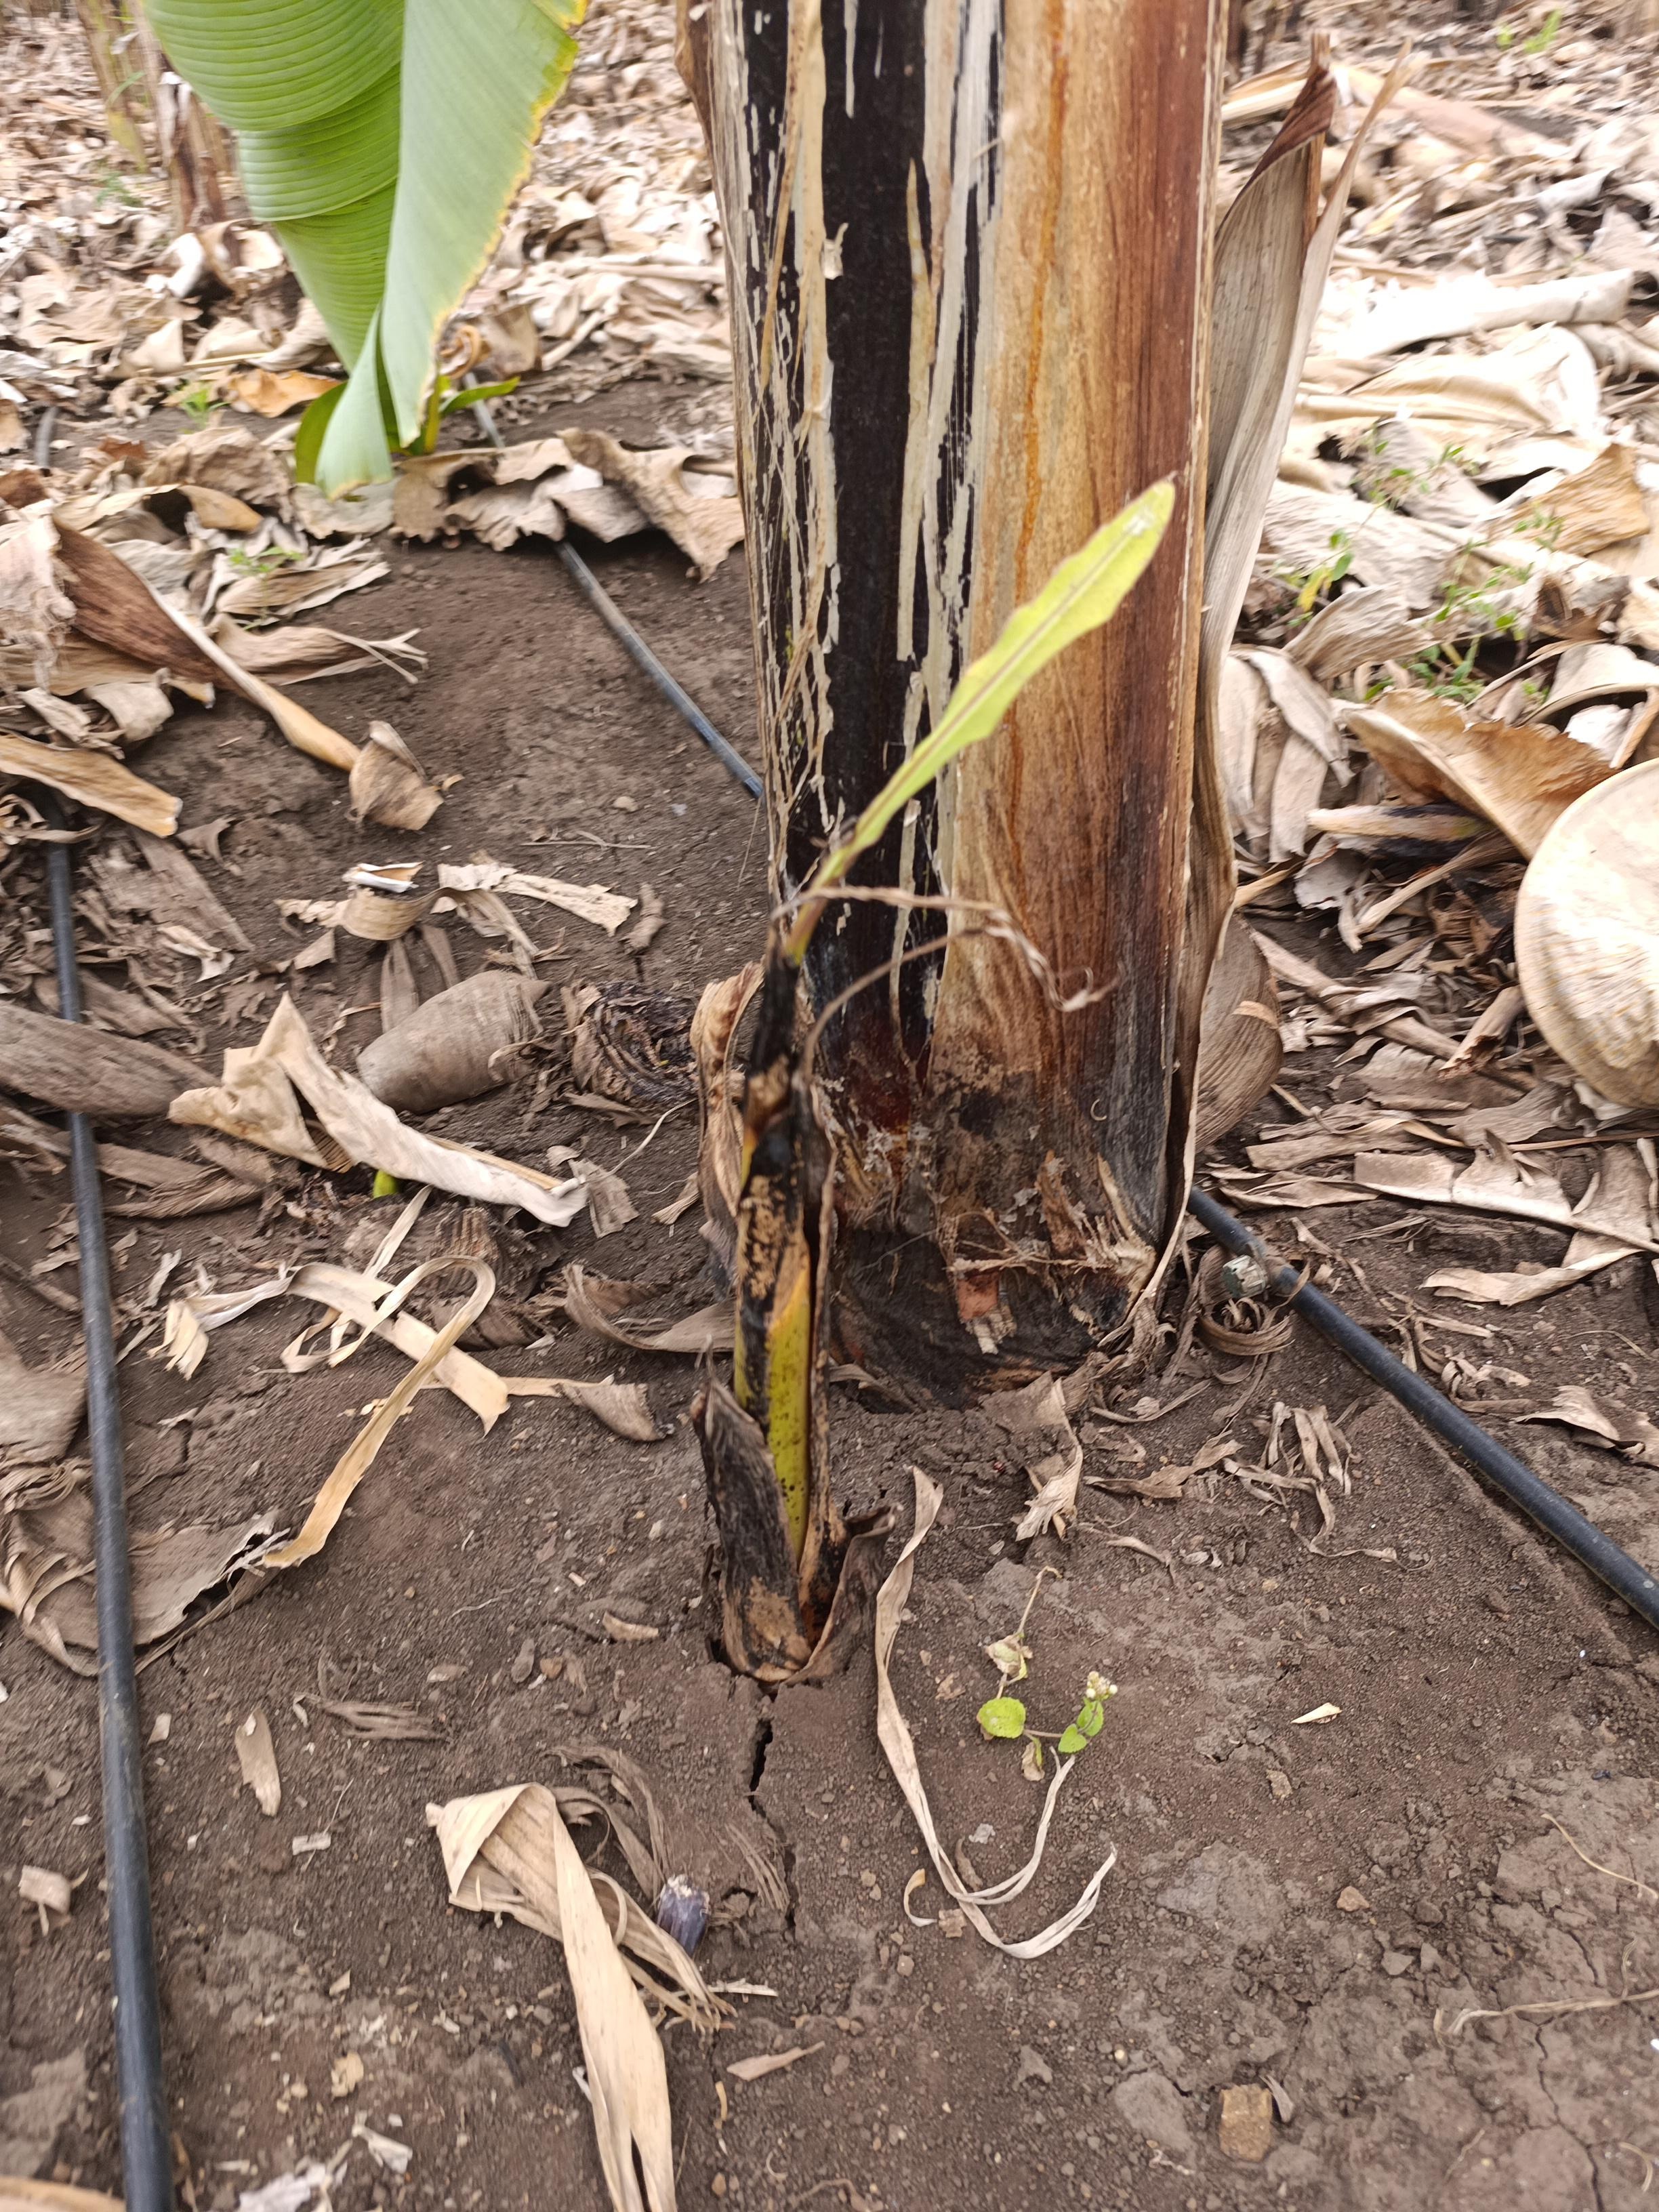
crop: banana
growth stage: emergence sucker
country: Tanzania
